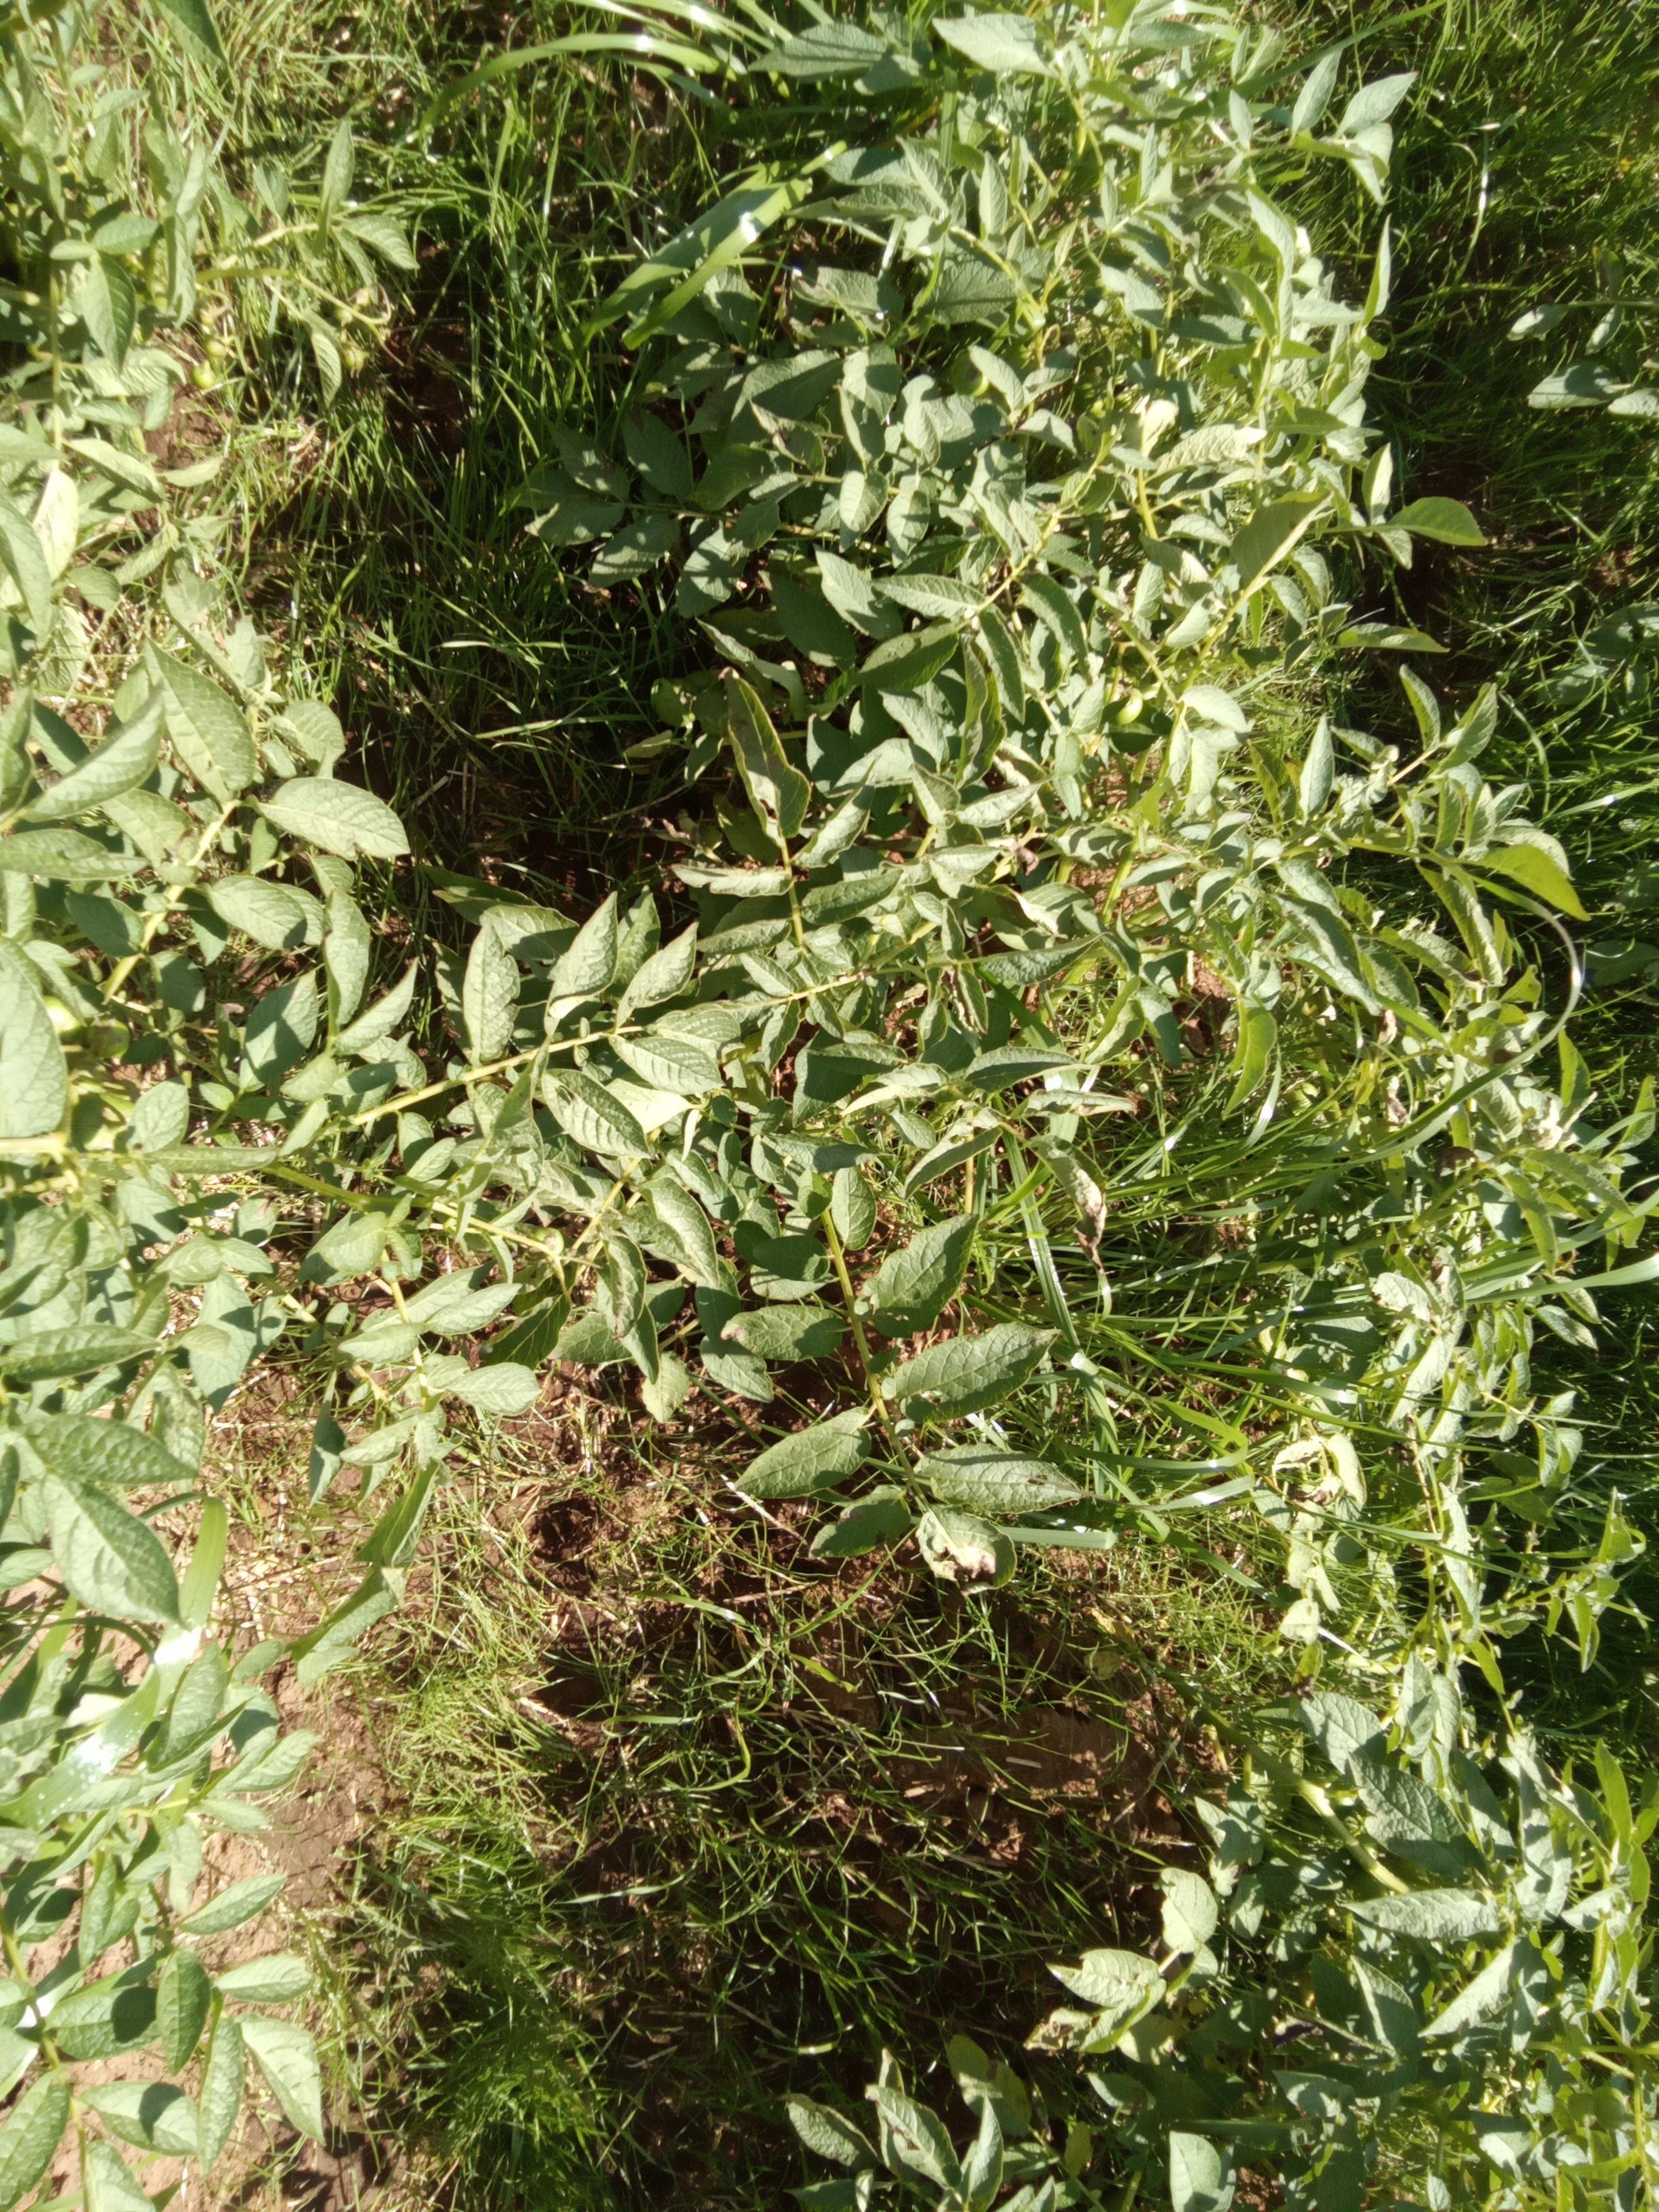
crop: potato
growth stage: vegetative
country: Kenya
